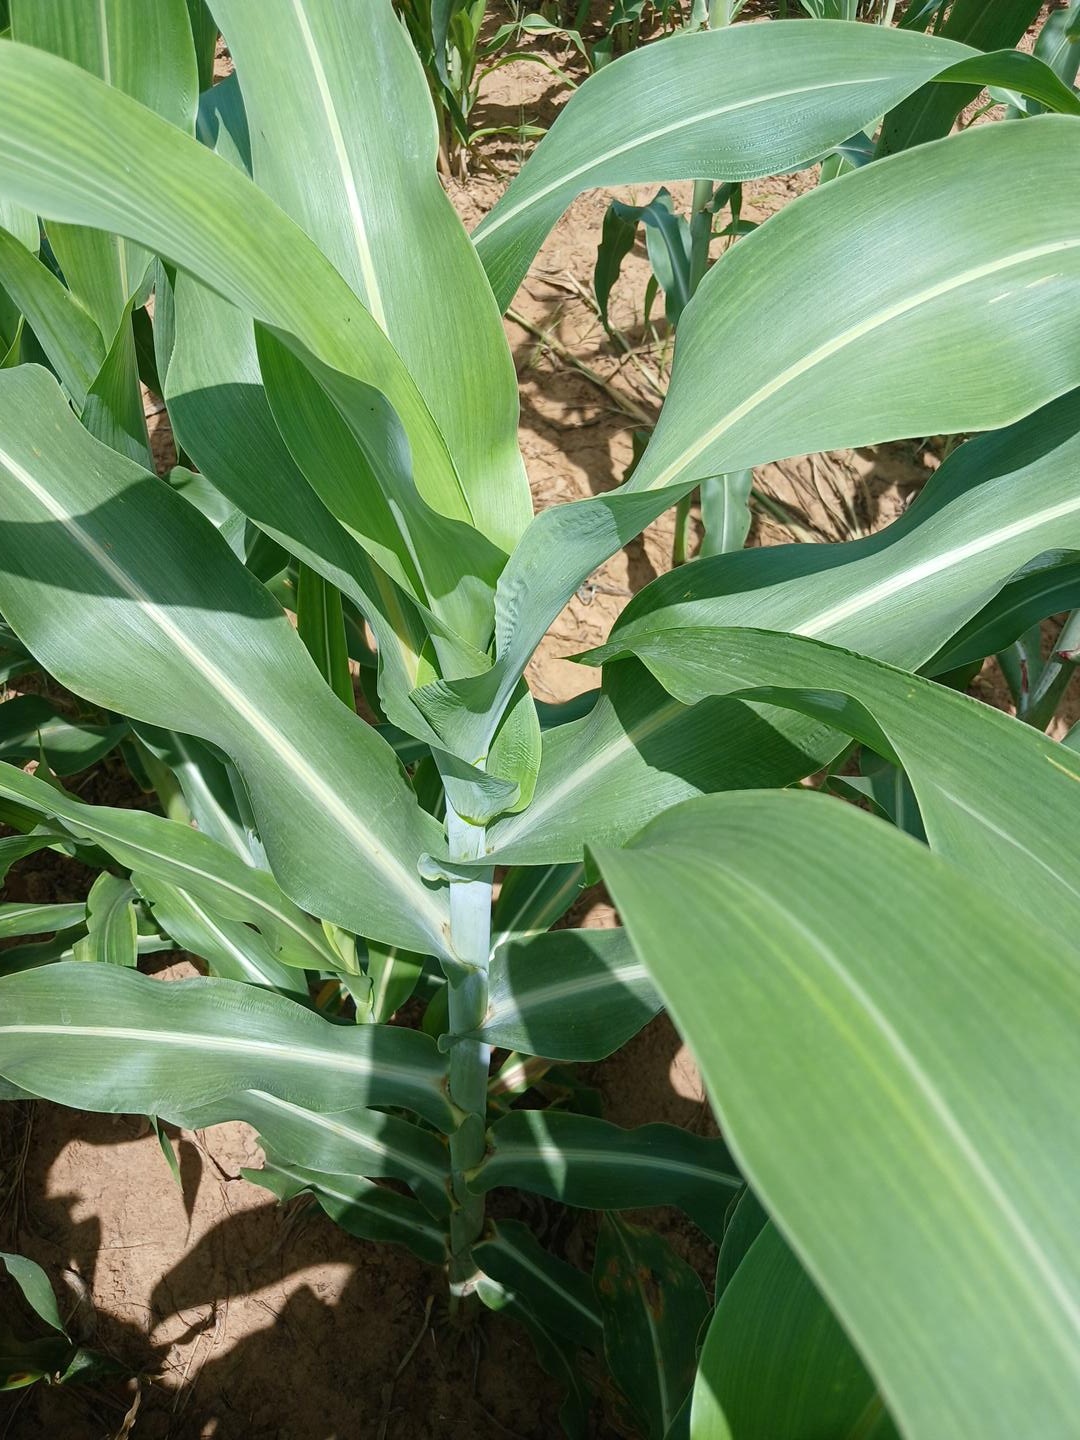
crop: sorghum
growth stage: vegetative
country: Senegal
